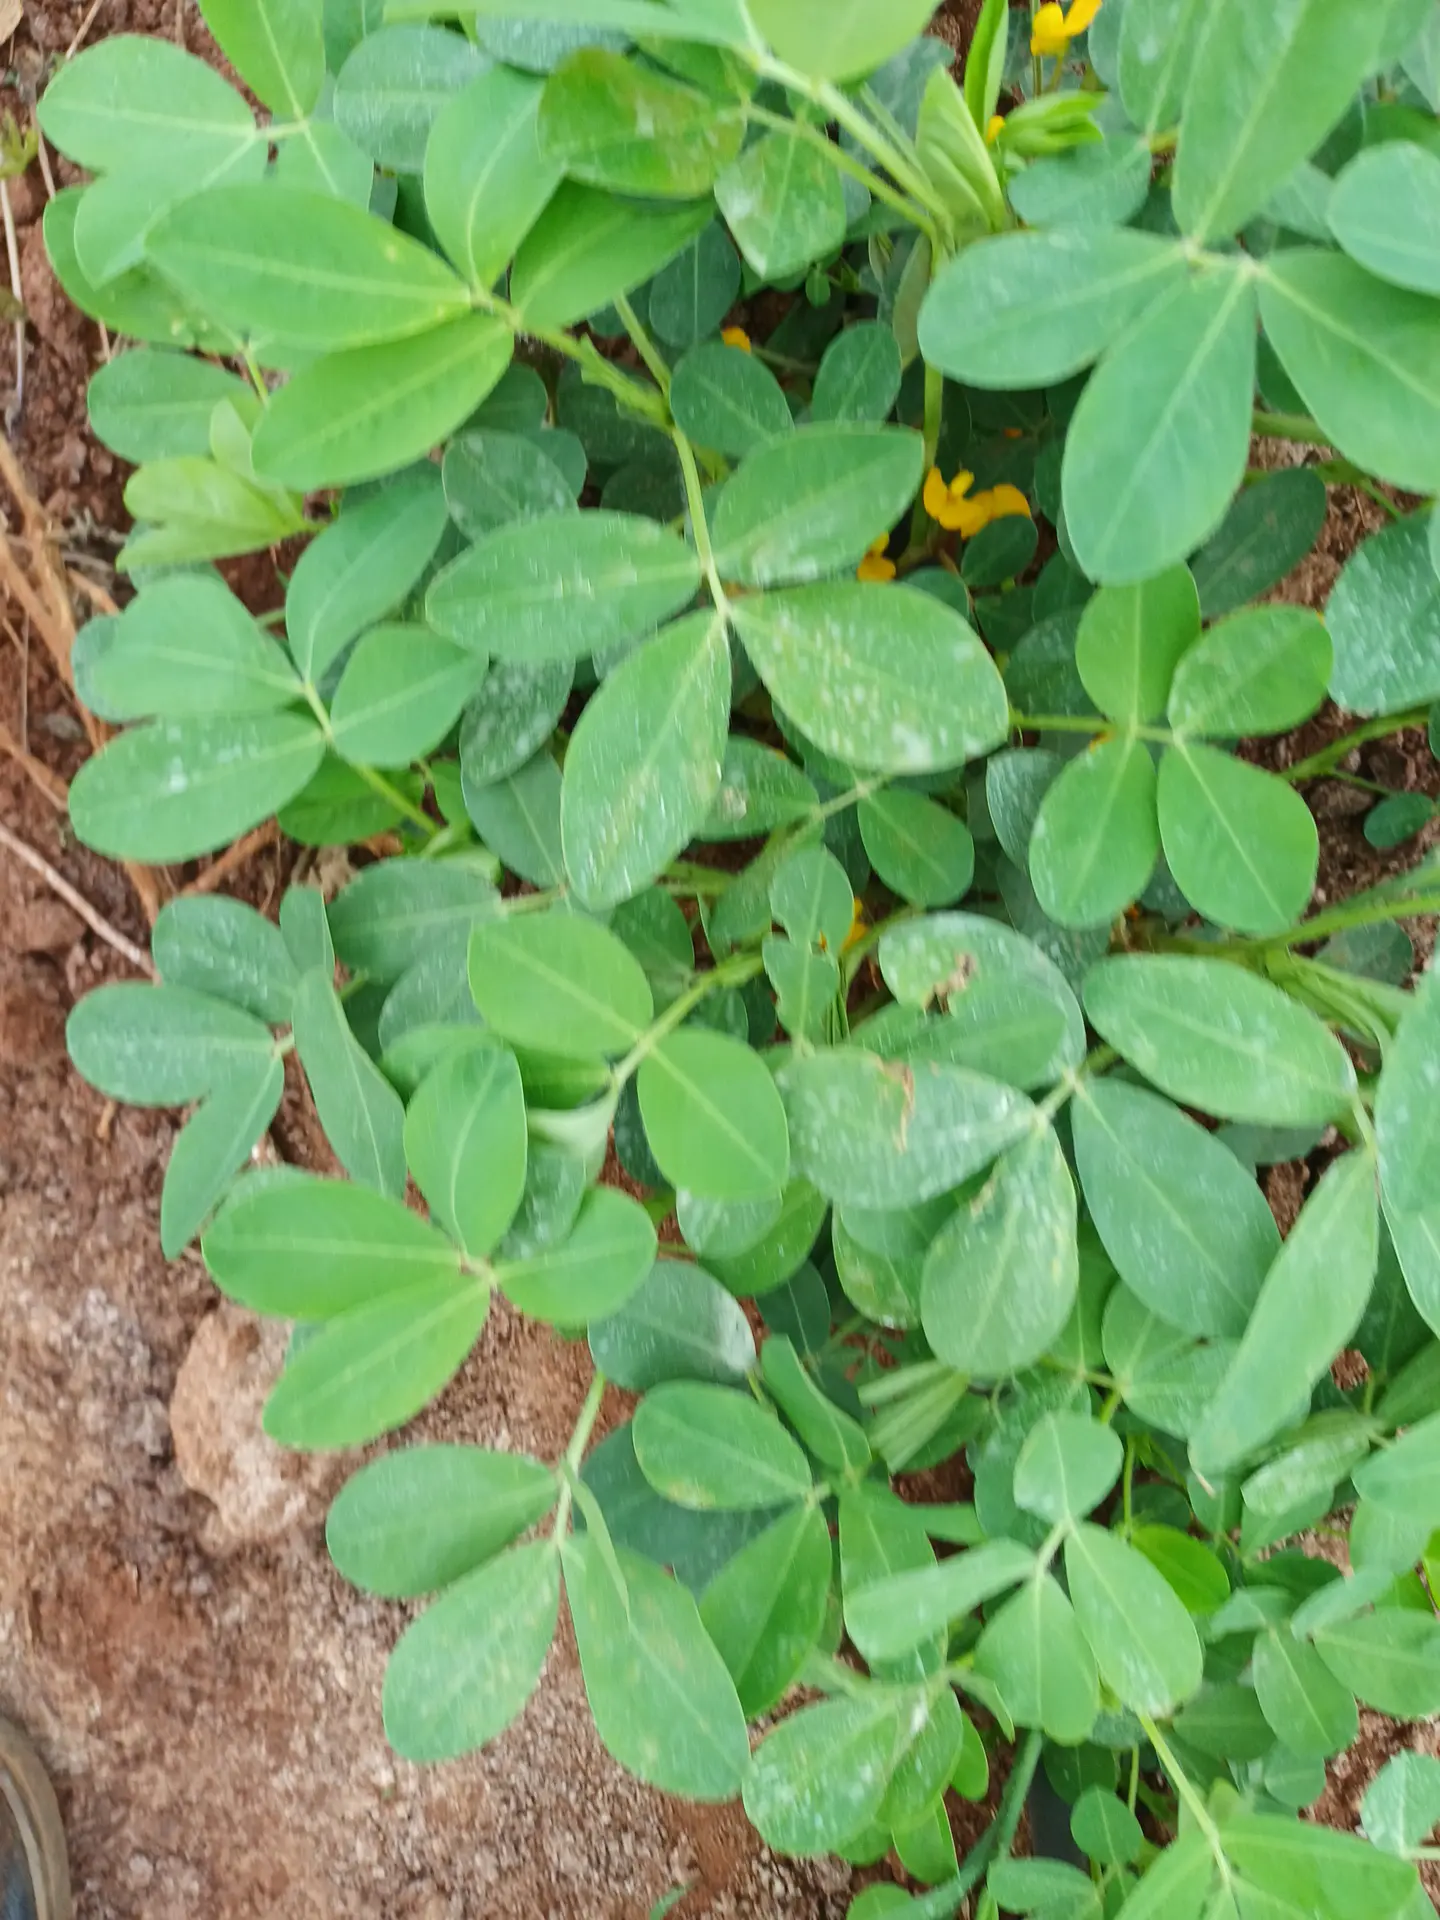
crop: groundnut
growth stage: flowering
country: Kenya
